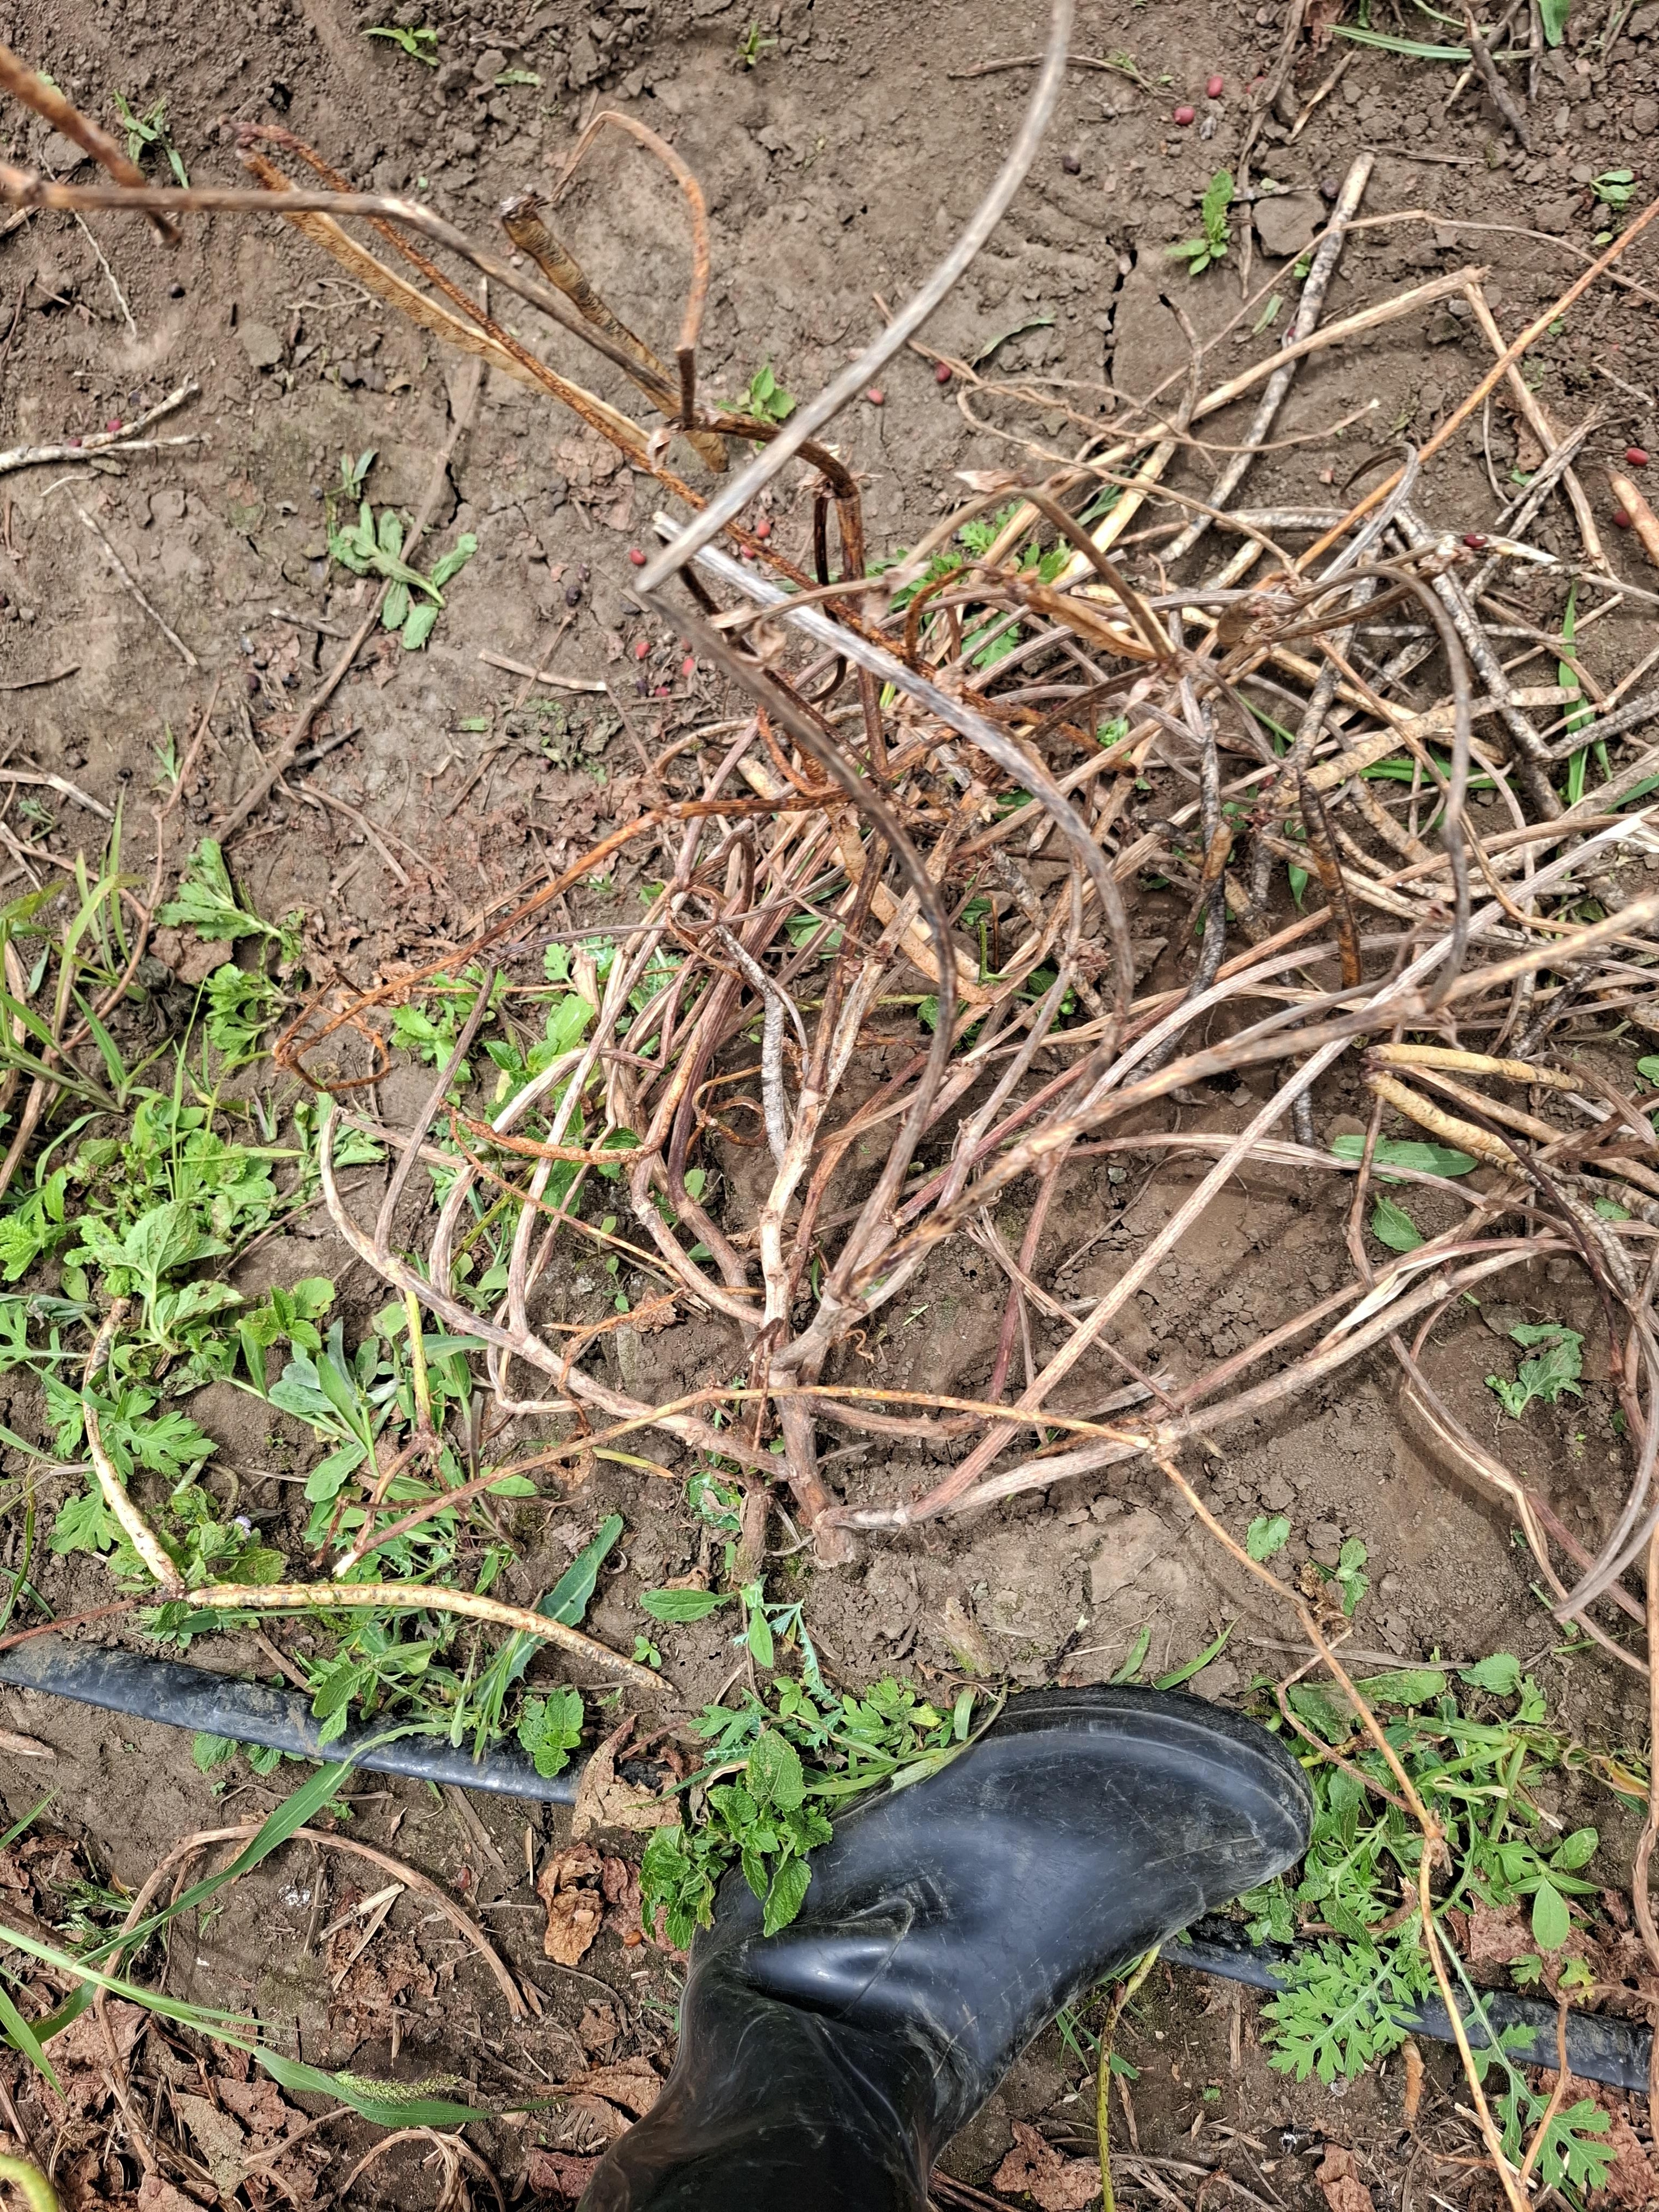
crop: cowpea
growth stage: harvest maturity
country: Tanzania
